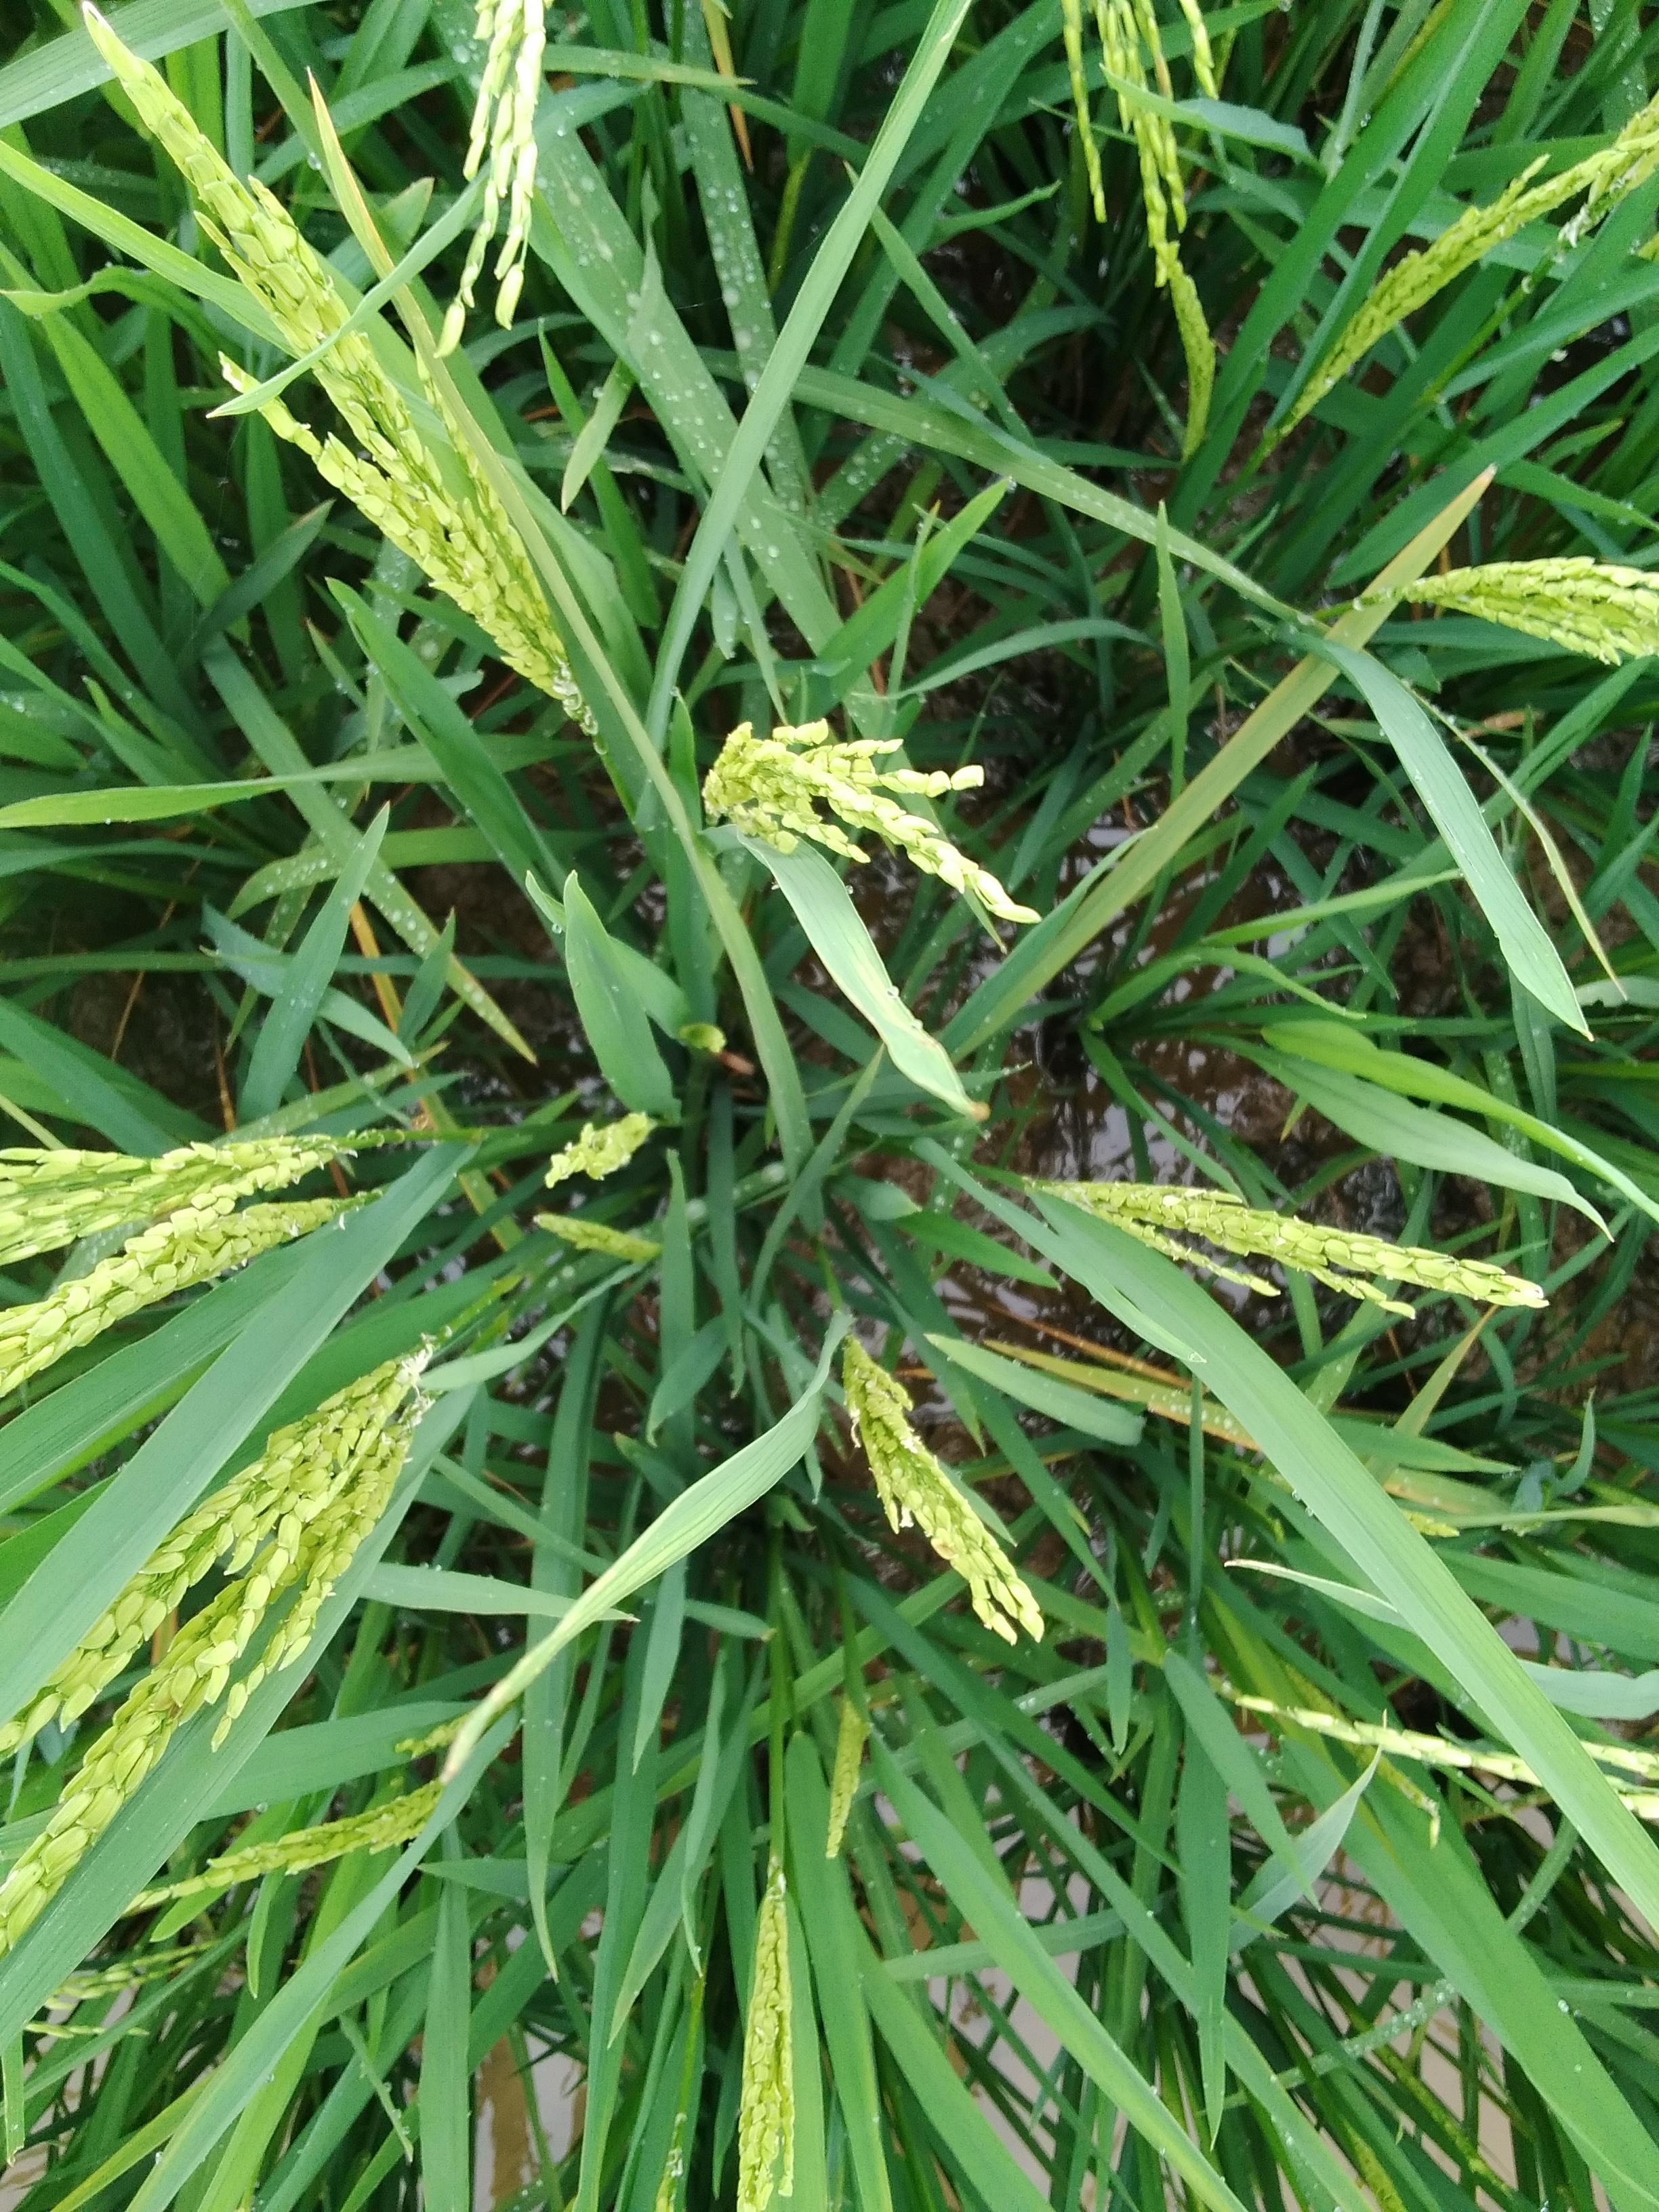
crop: rice
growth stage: flowering
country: Nigeria
